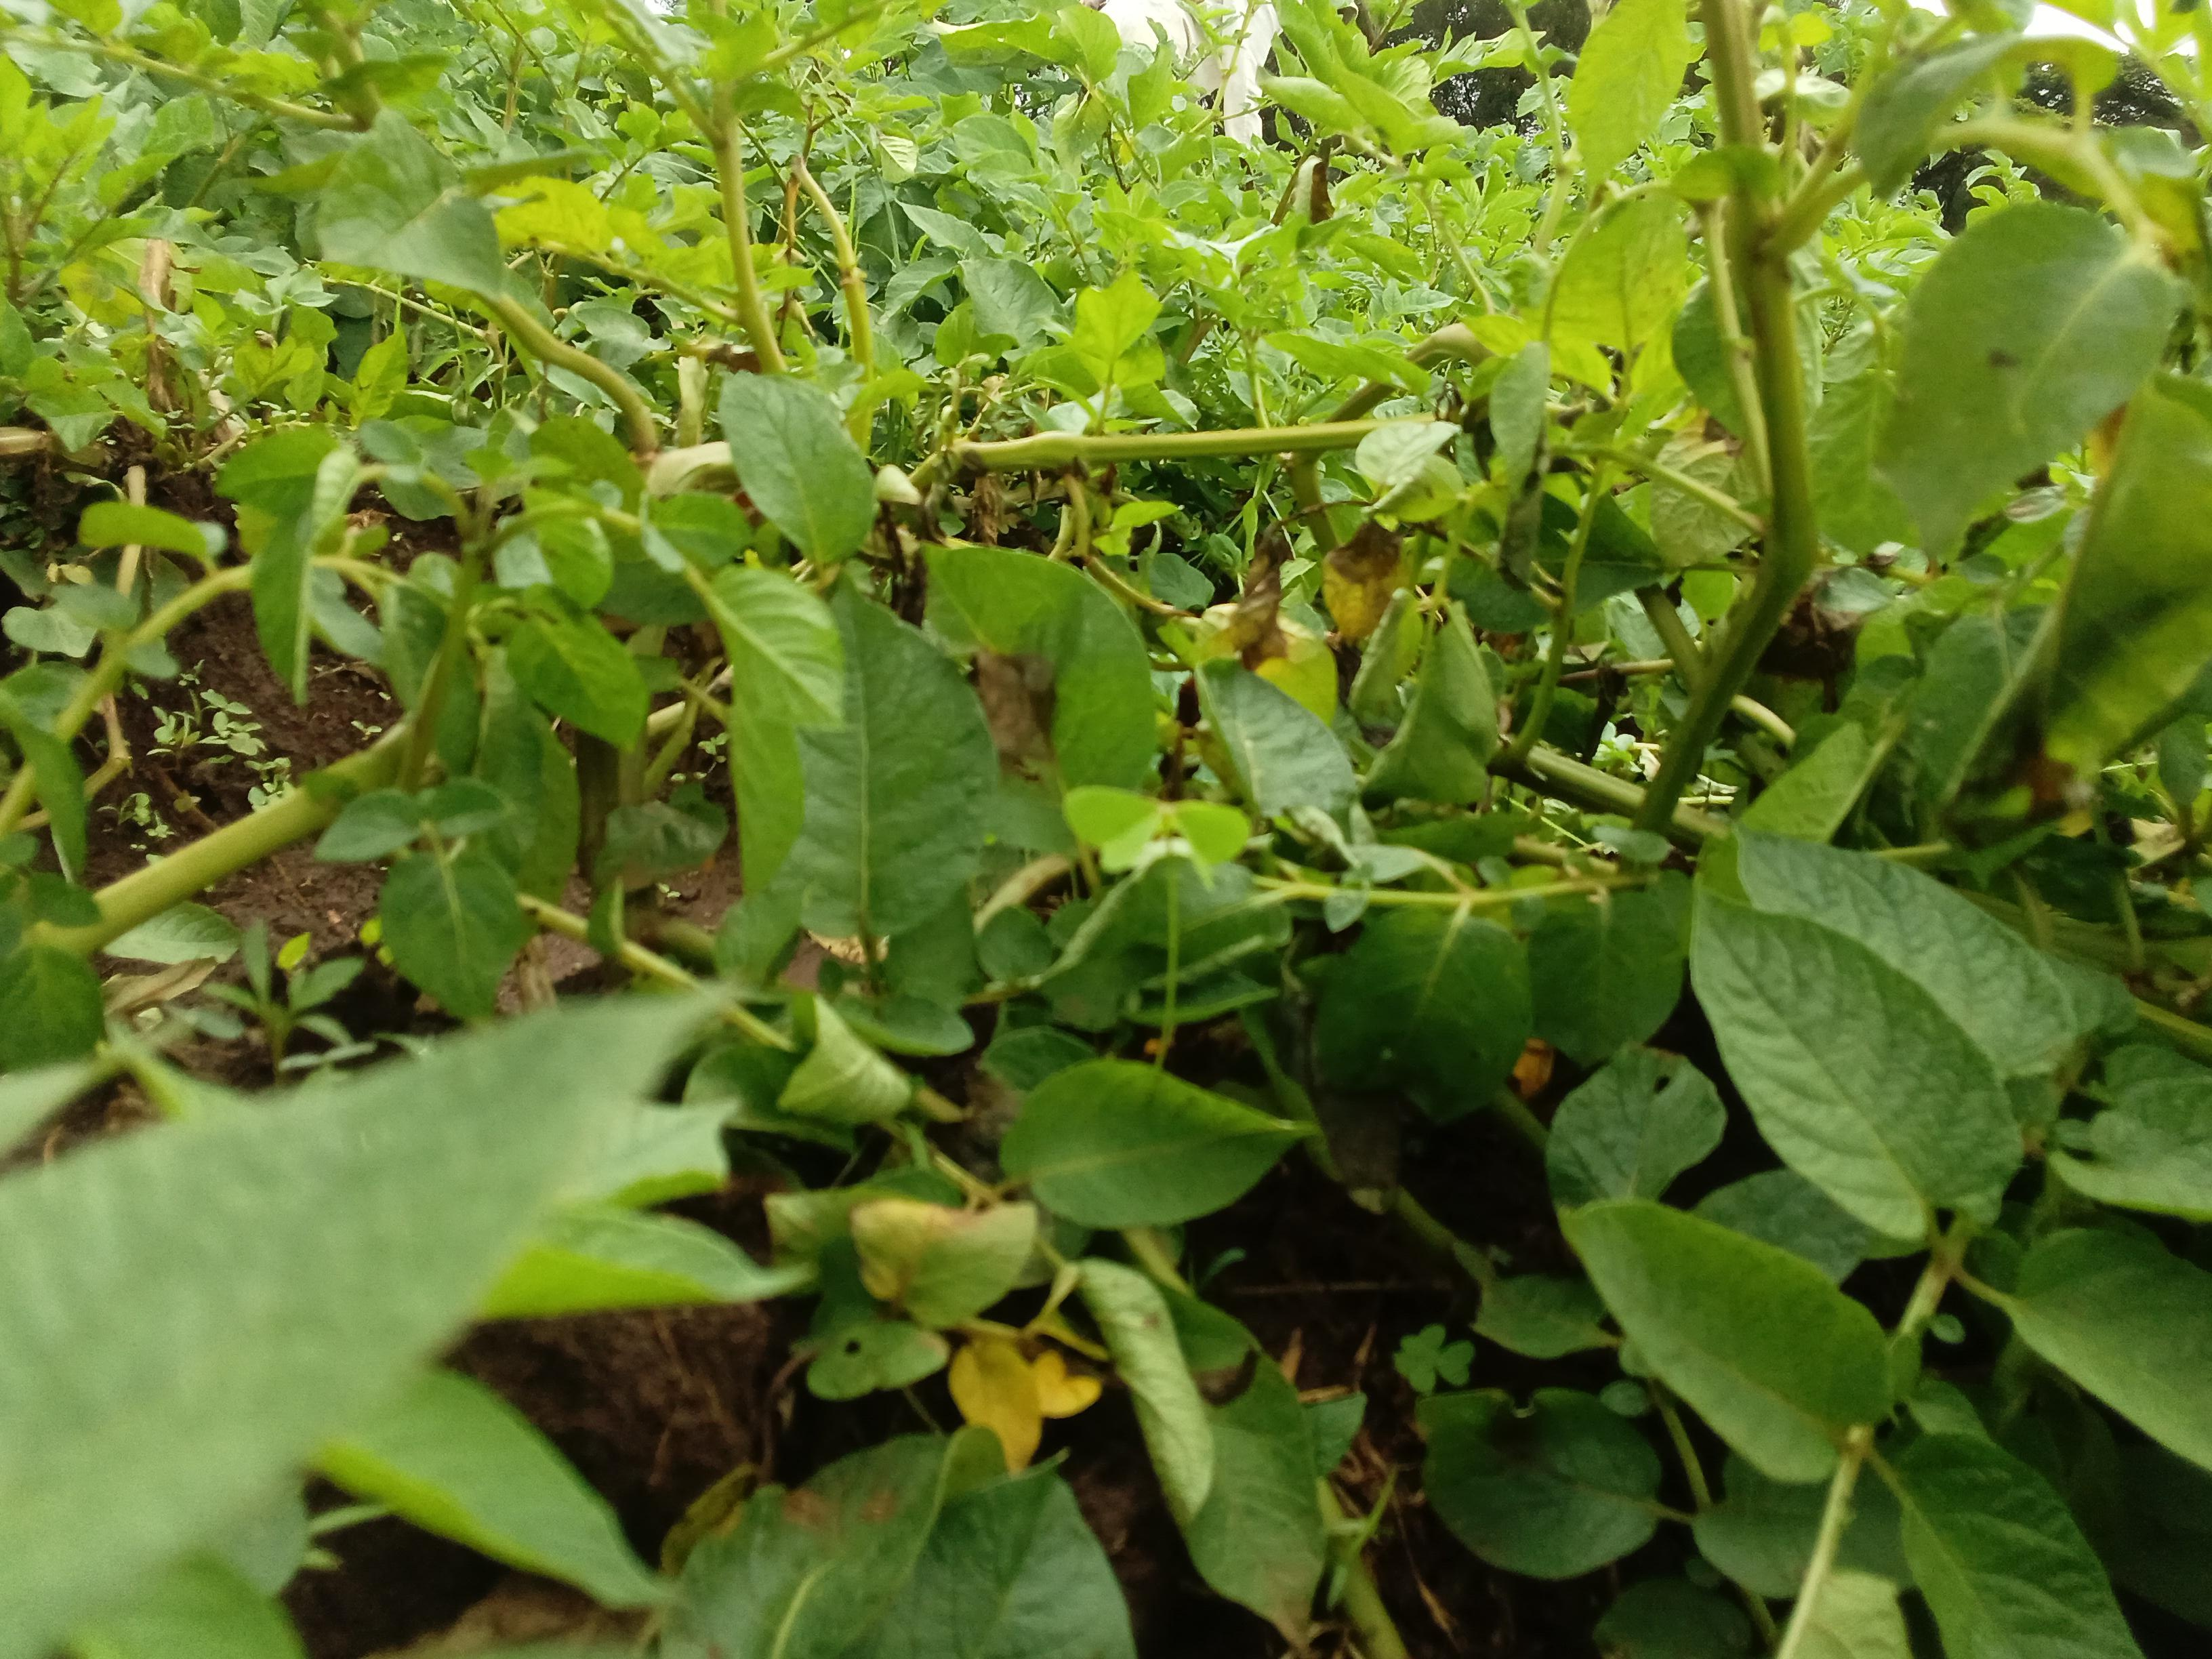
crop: potato
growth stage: vegetative
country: Kenya
